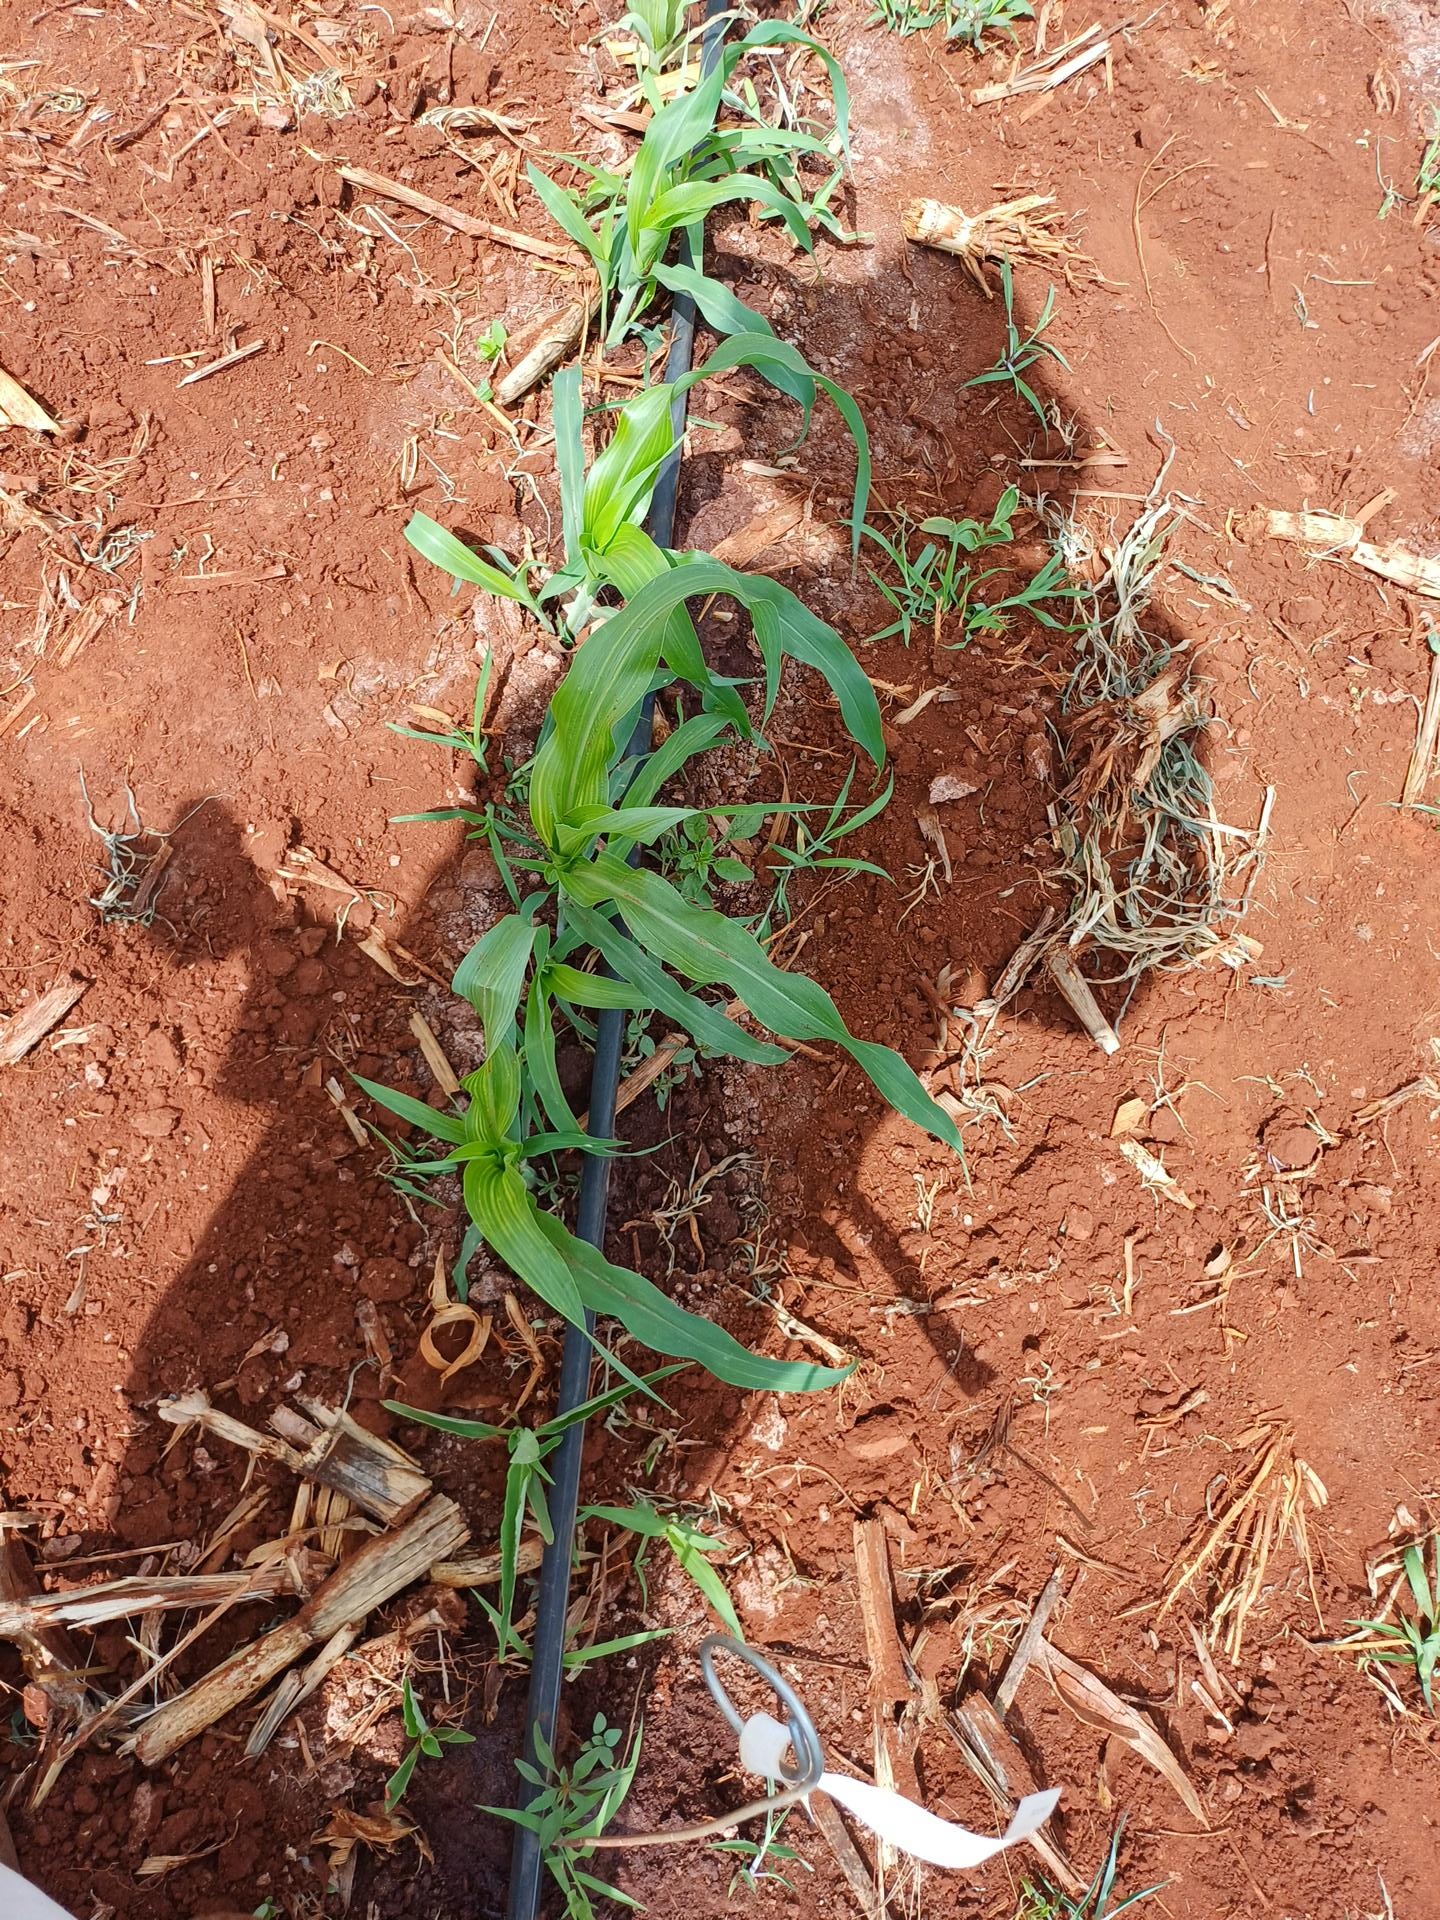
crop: sorghum
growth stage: vegetative
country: Kenya
